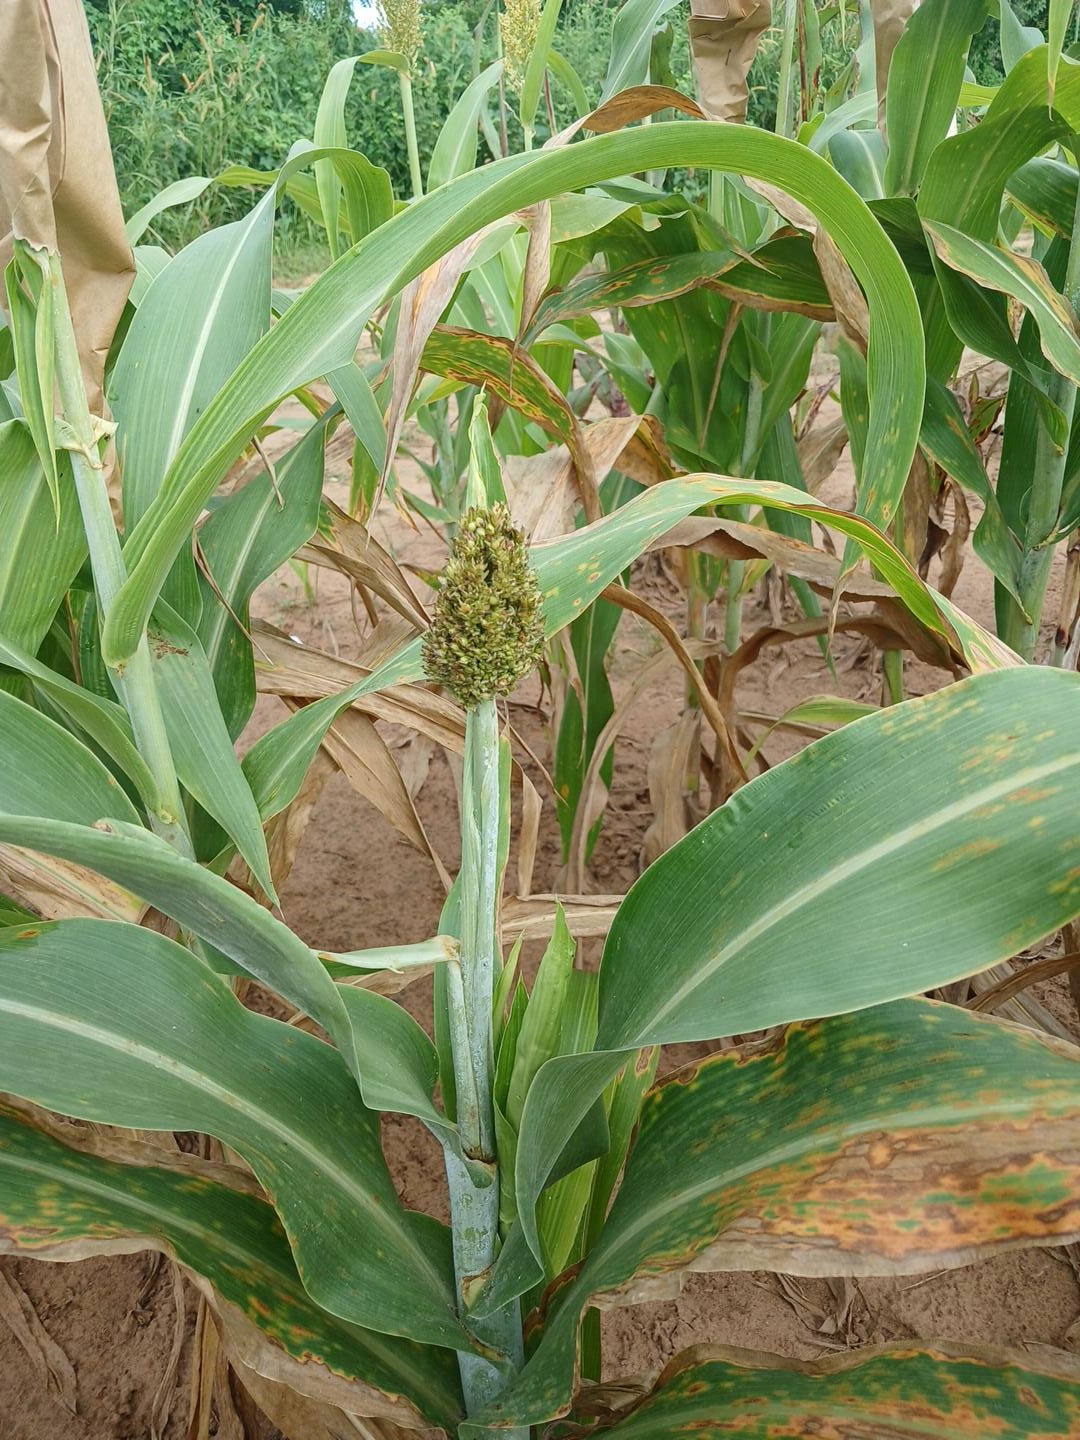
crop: sorghum
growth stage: filling grain
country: Senegal
